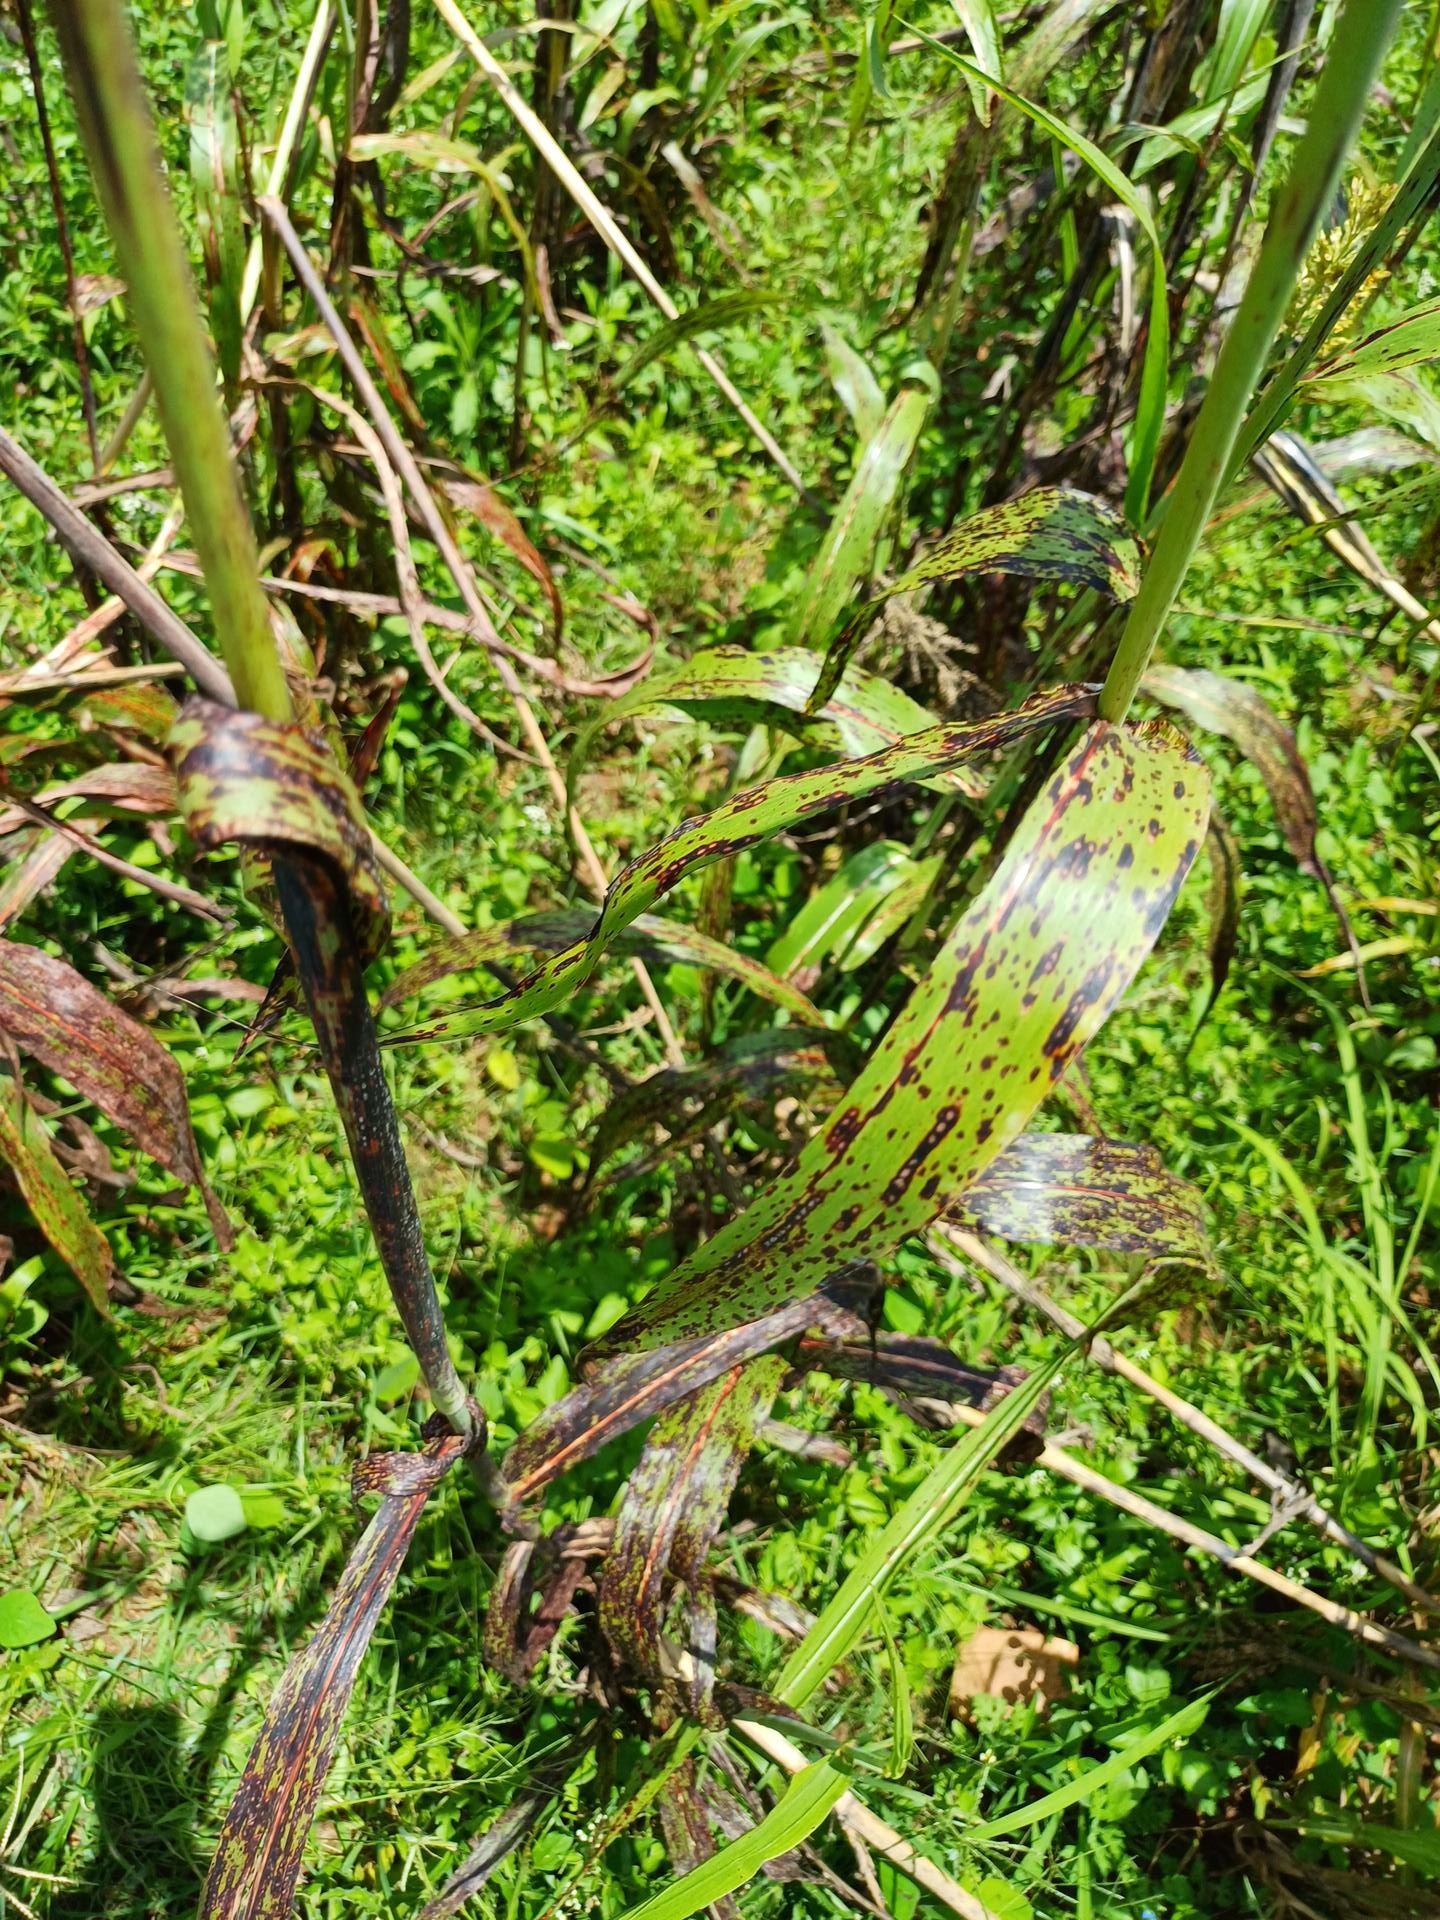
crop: sorghum
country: Kenya
